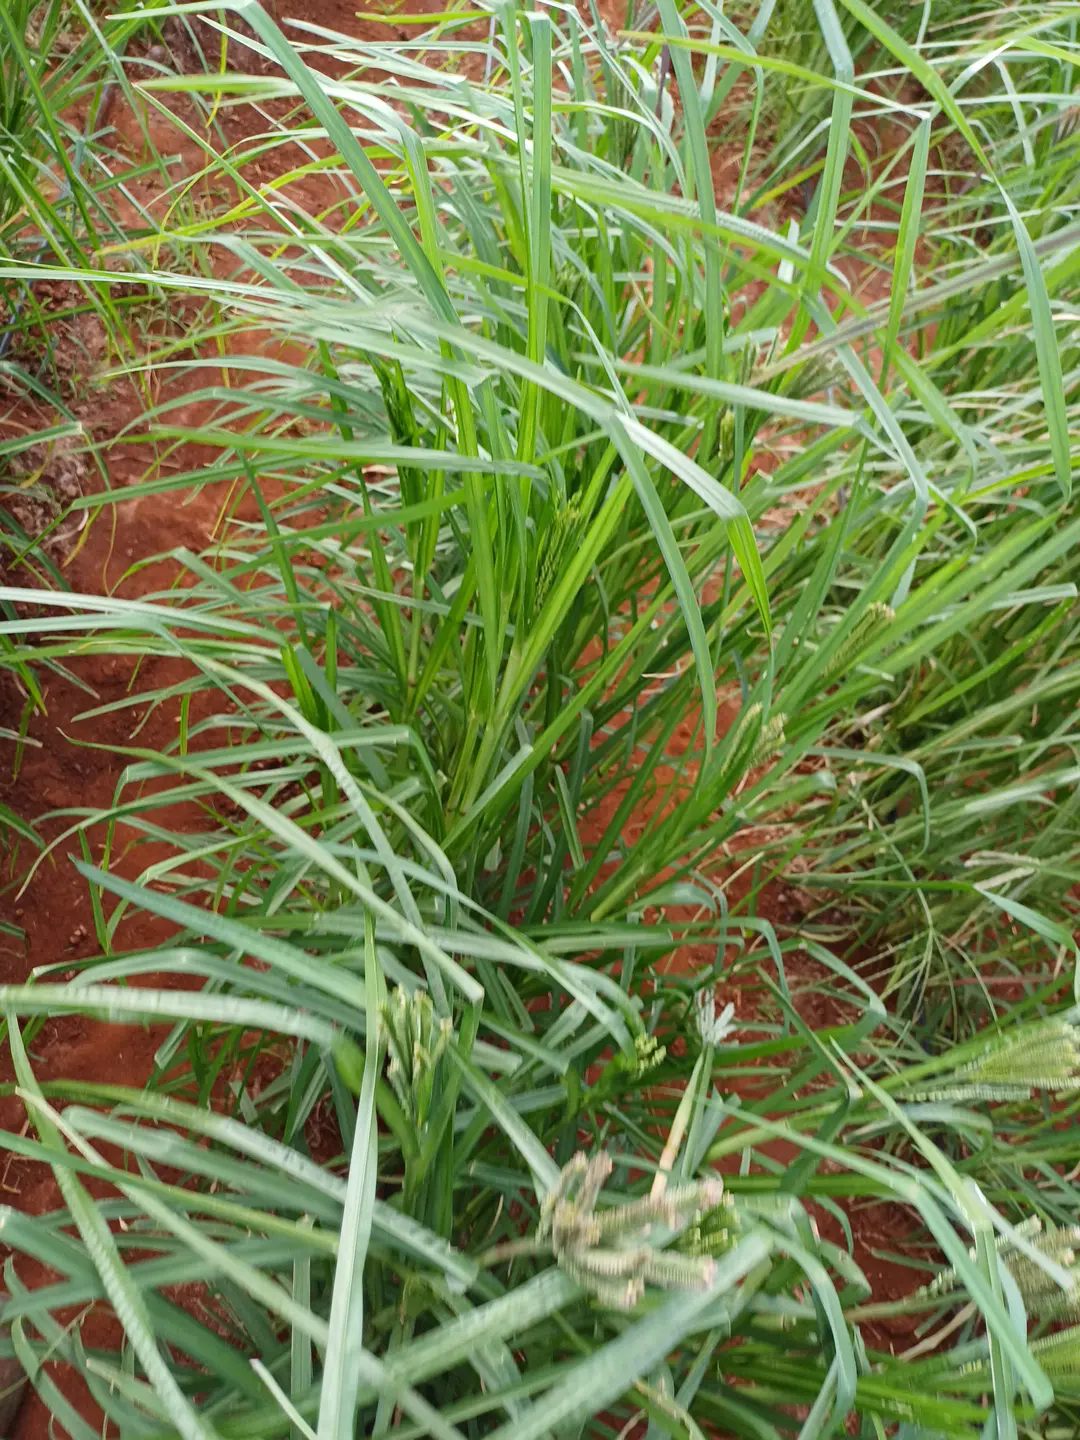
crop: finger millet
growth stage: flowering
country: Kenya
